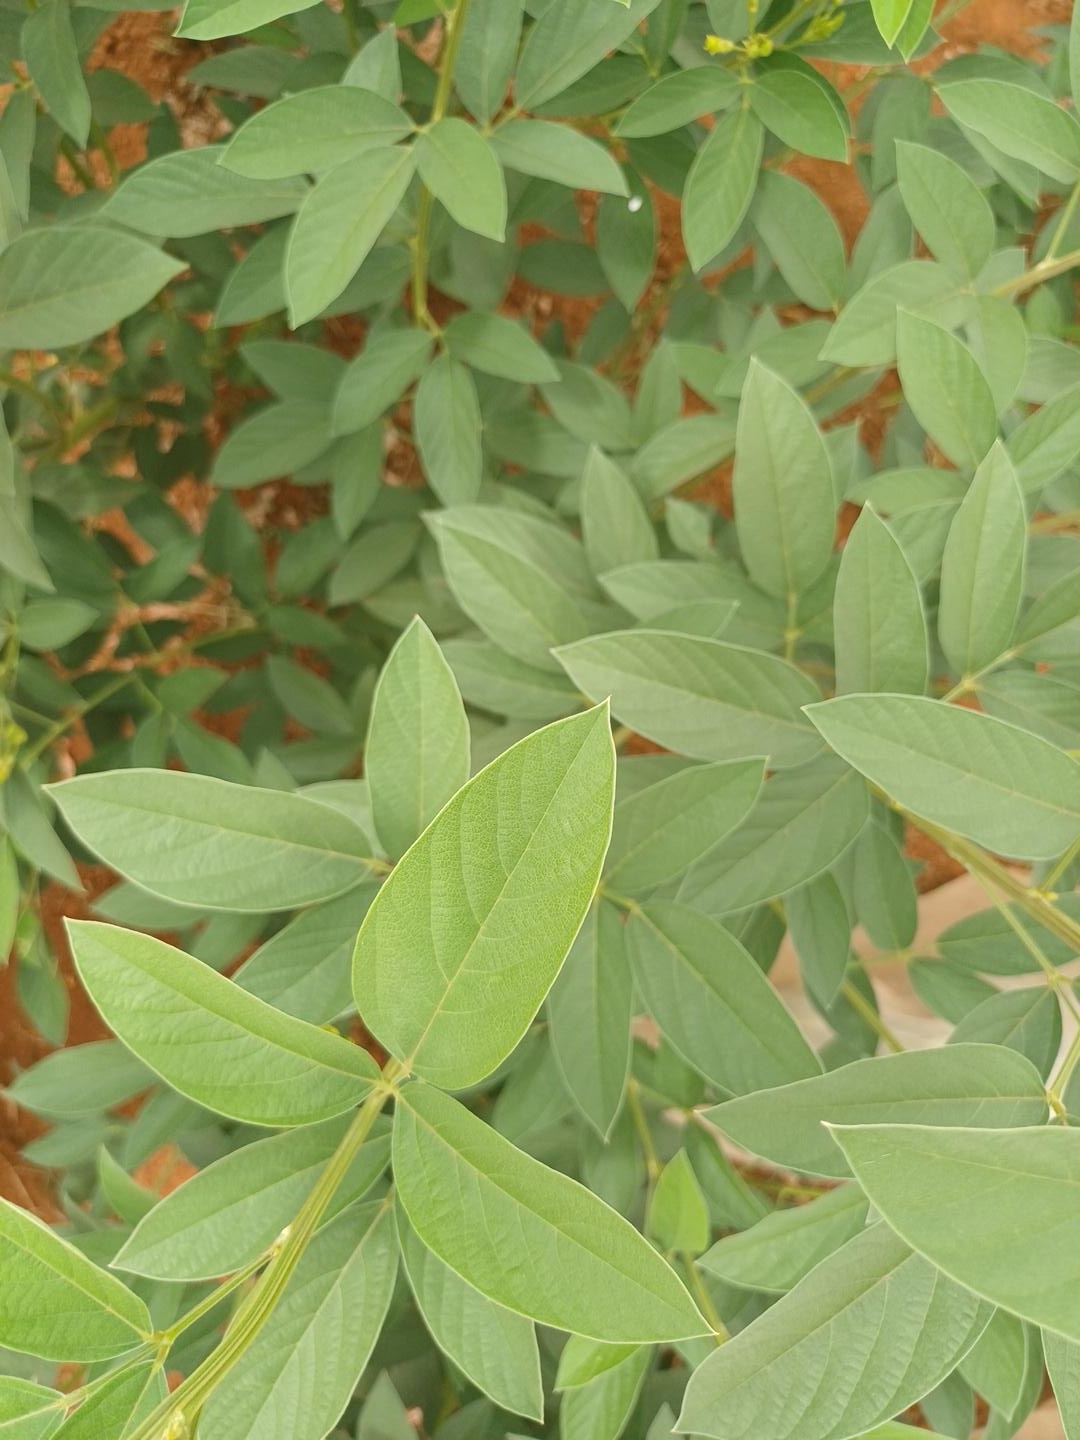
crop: pigeonpea
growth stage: flowering
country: Kenya
